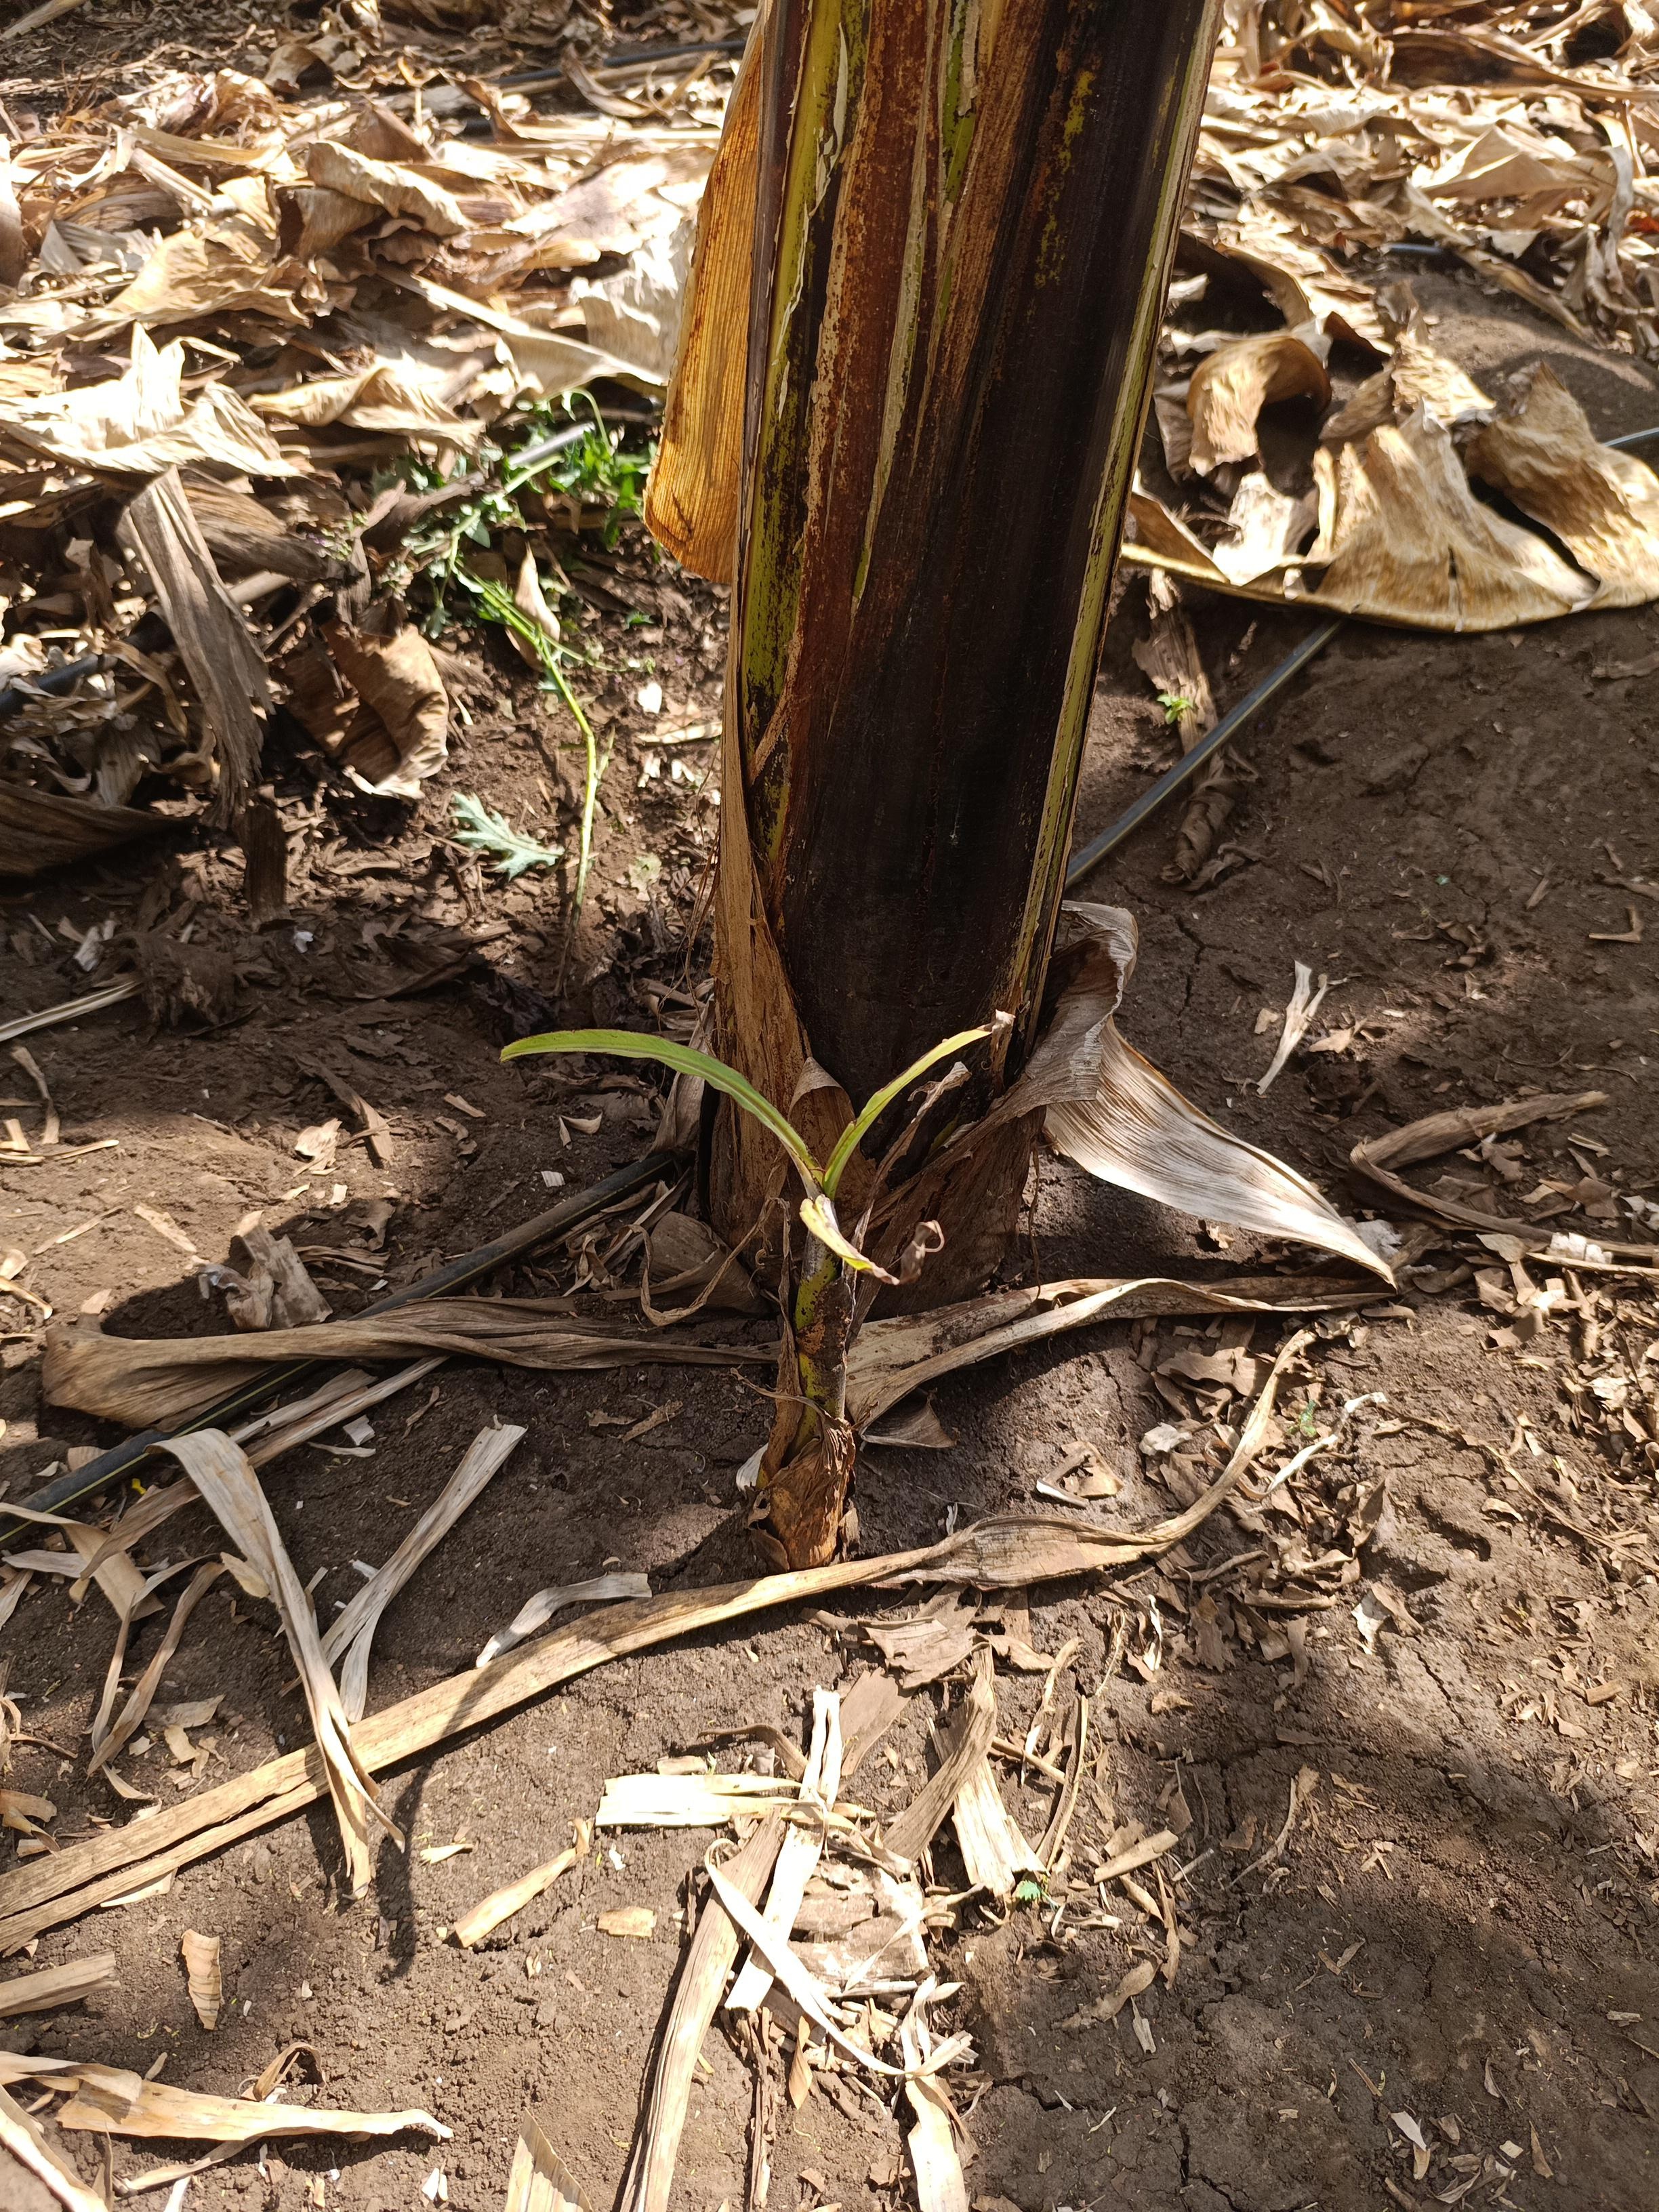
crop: banana
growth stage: emergence sucker
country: Tanzania
